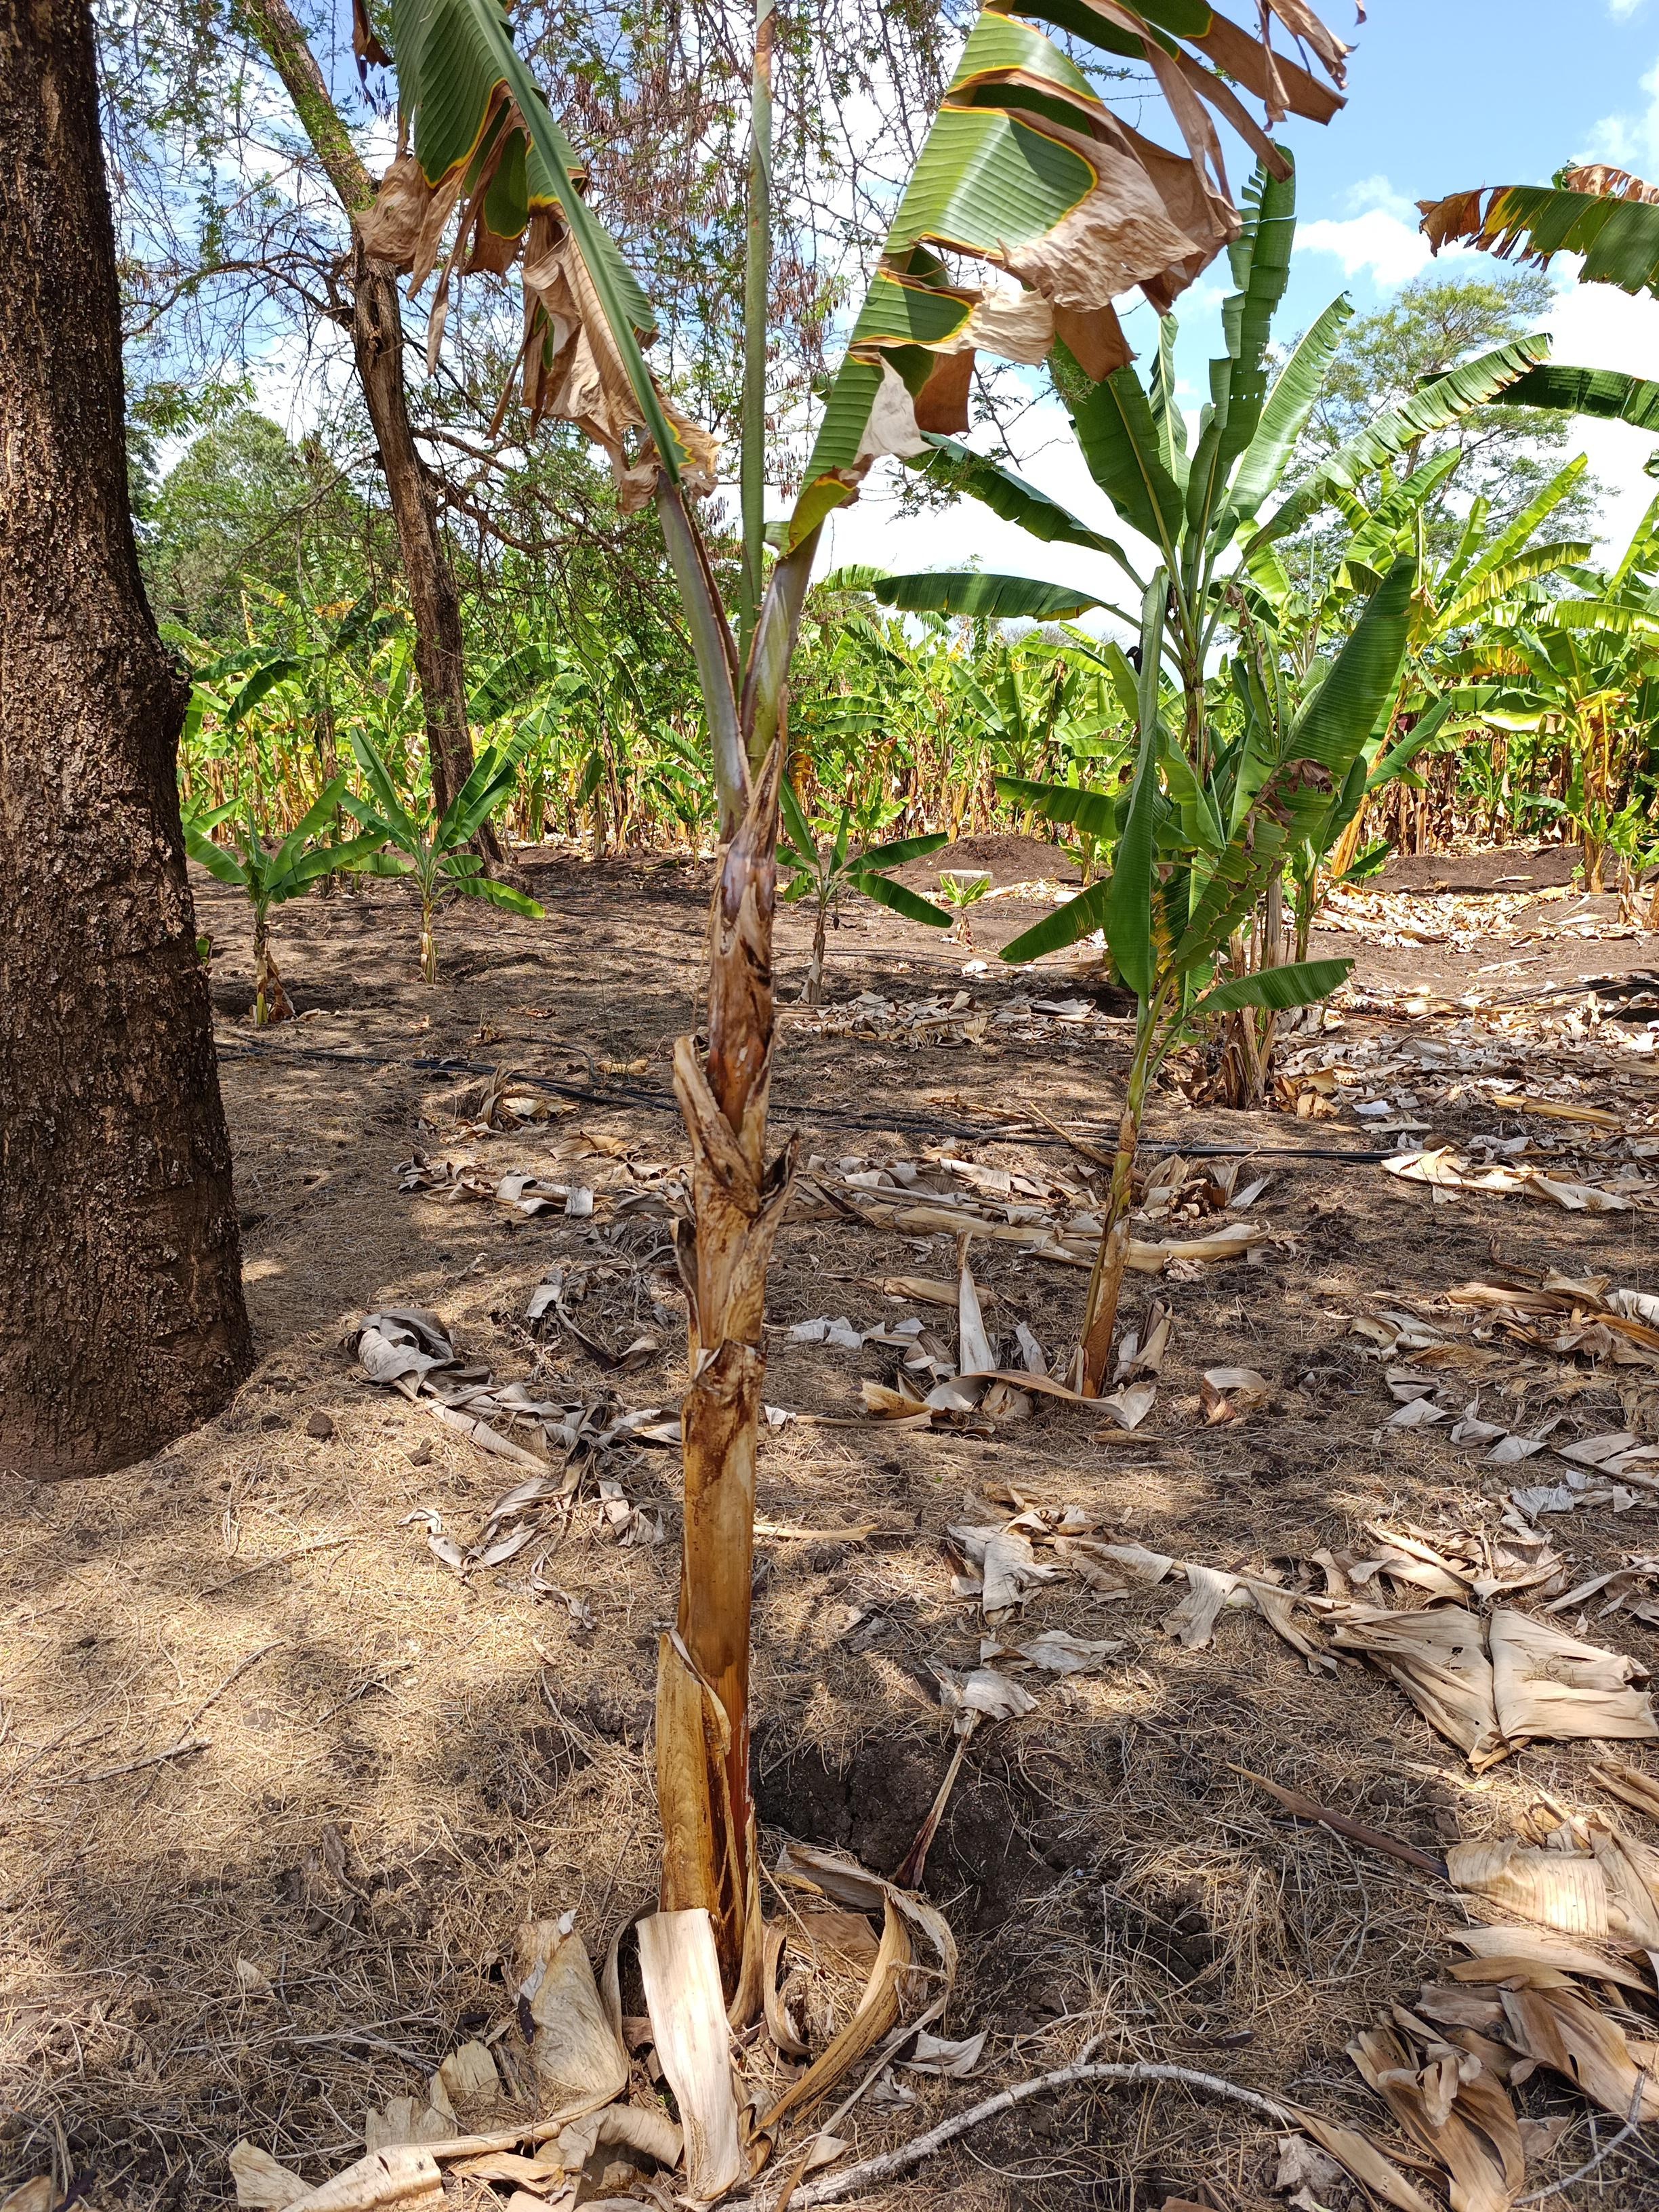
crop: banana
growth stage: vegetative
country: Tanzania
